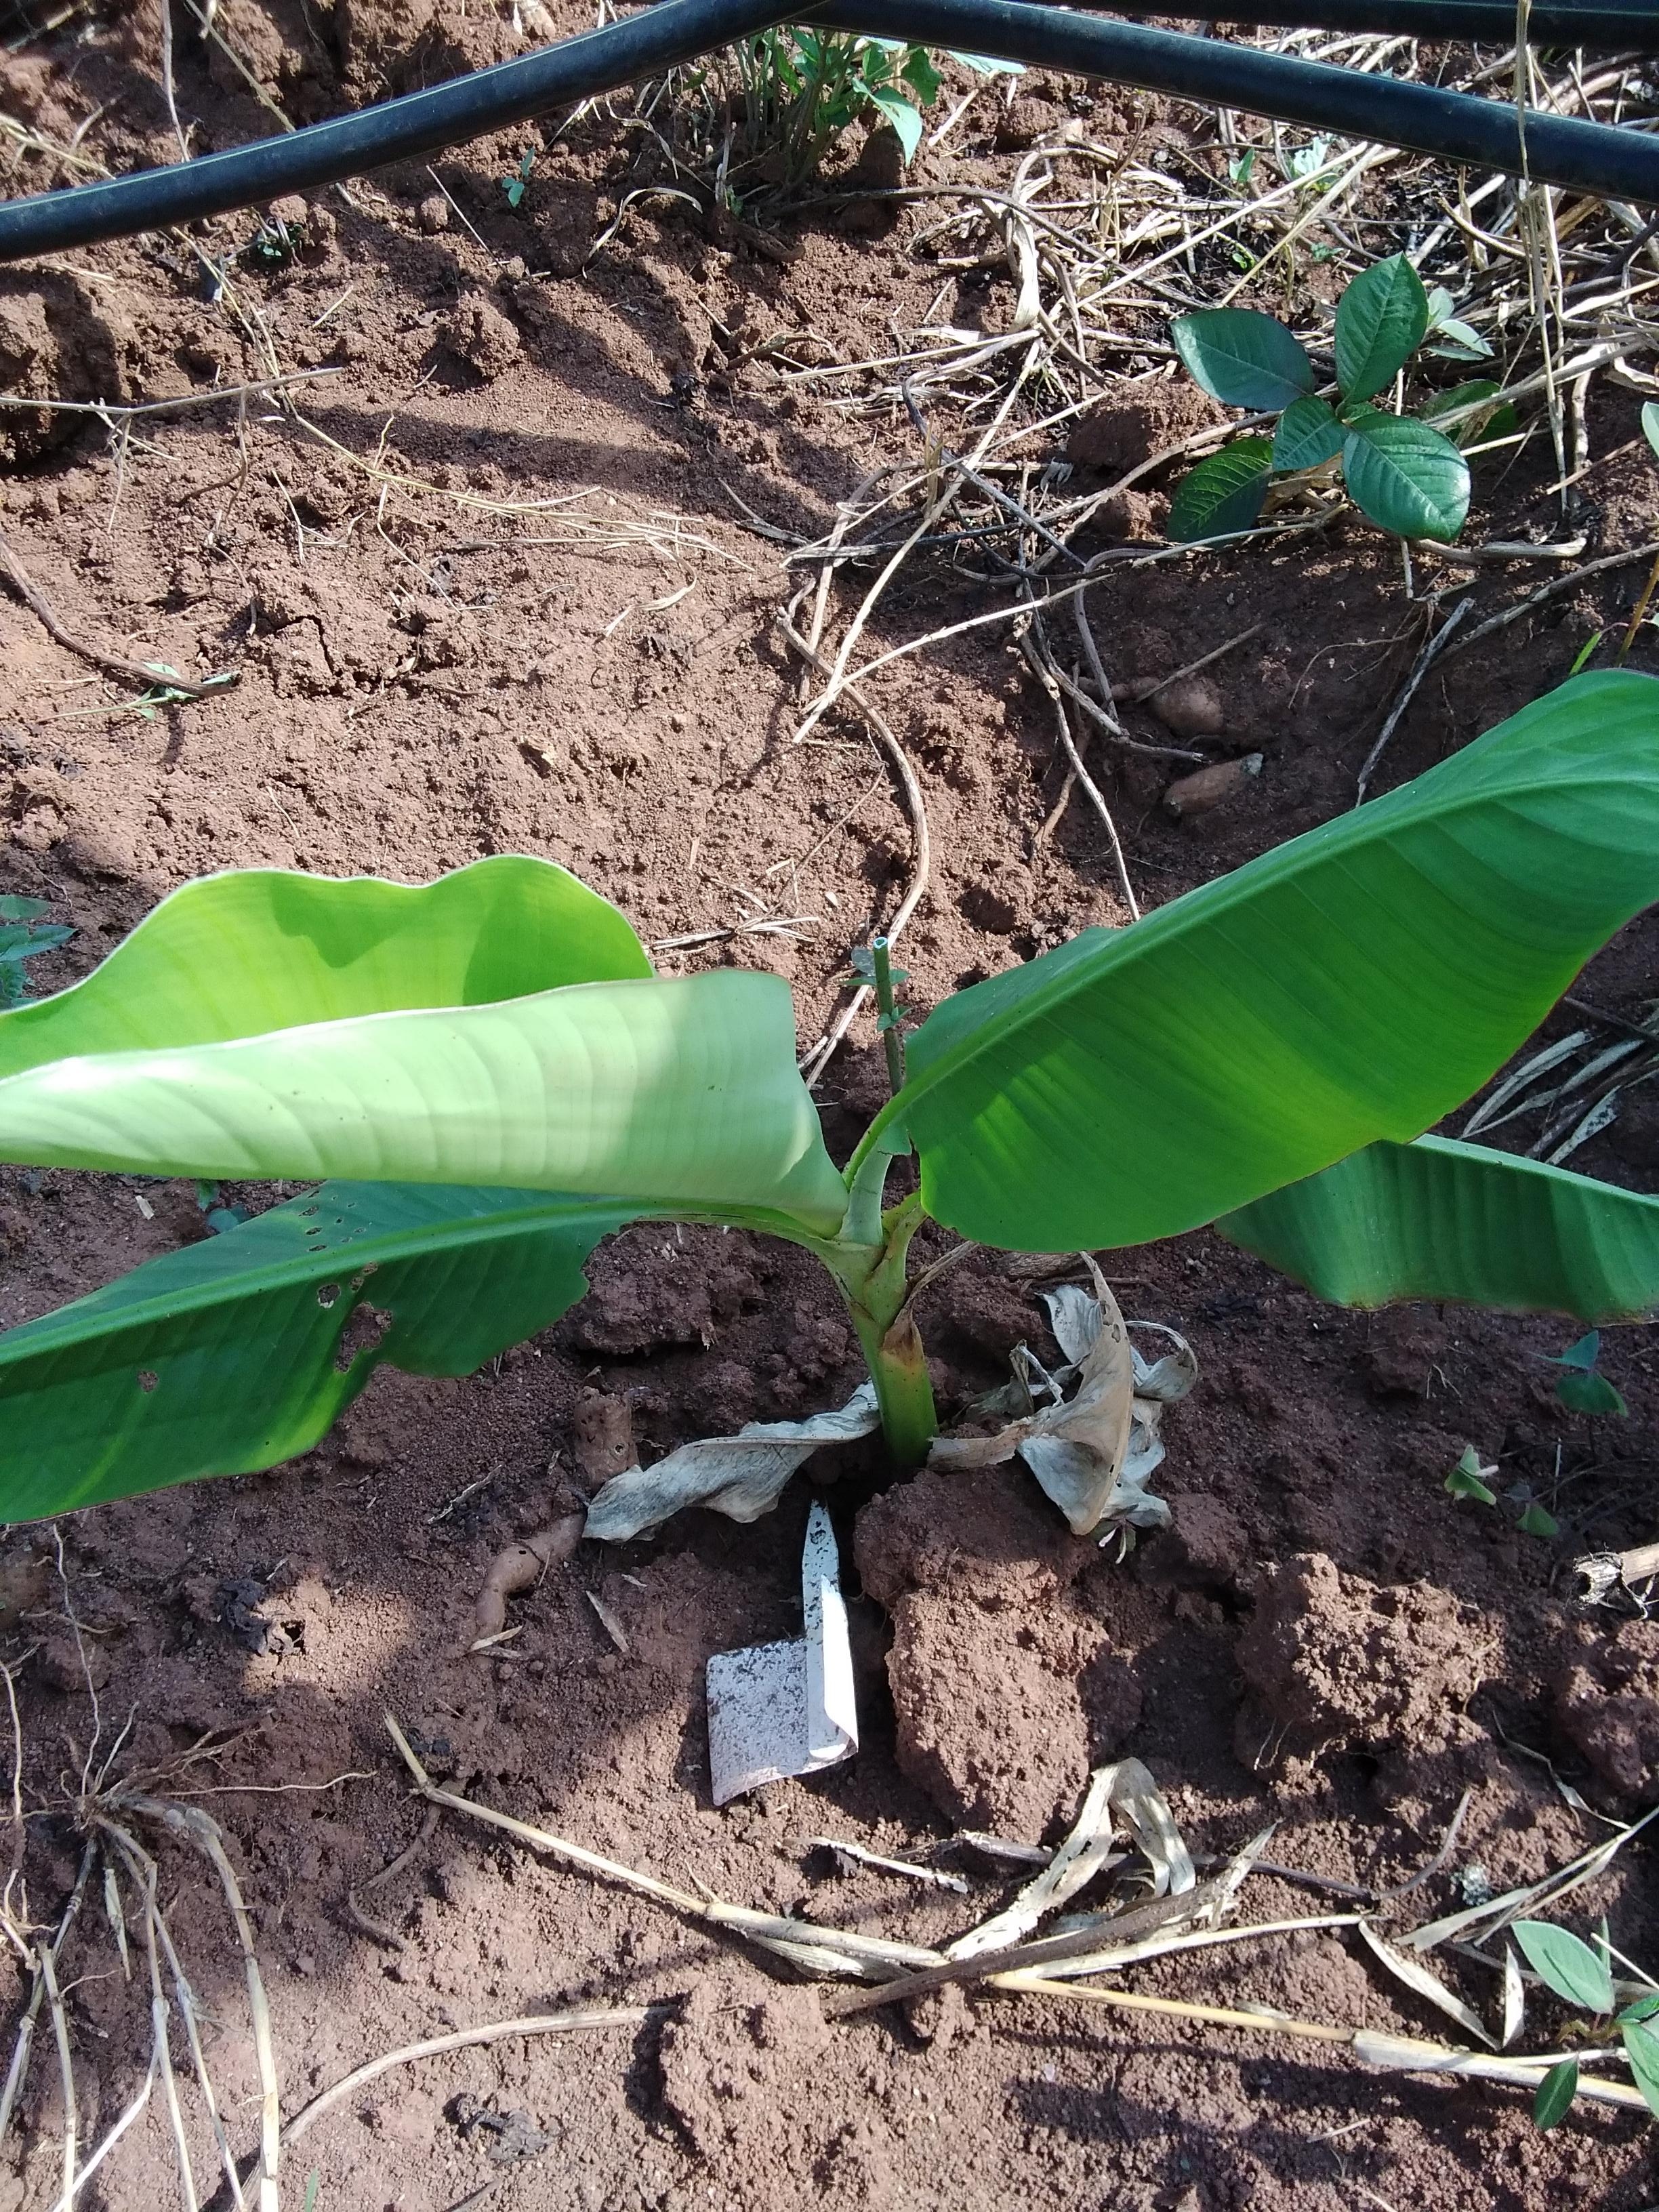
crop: banana
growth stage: vegetative
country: Tanzania
